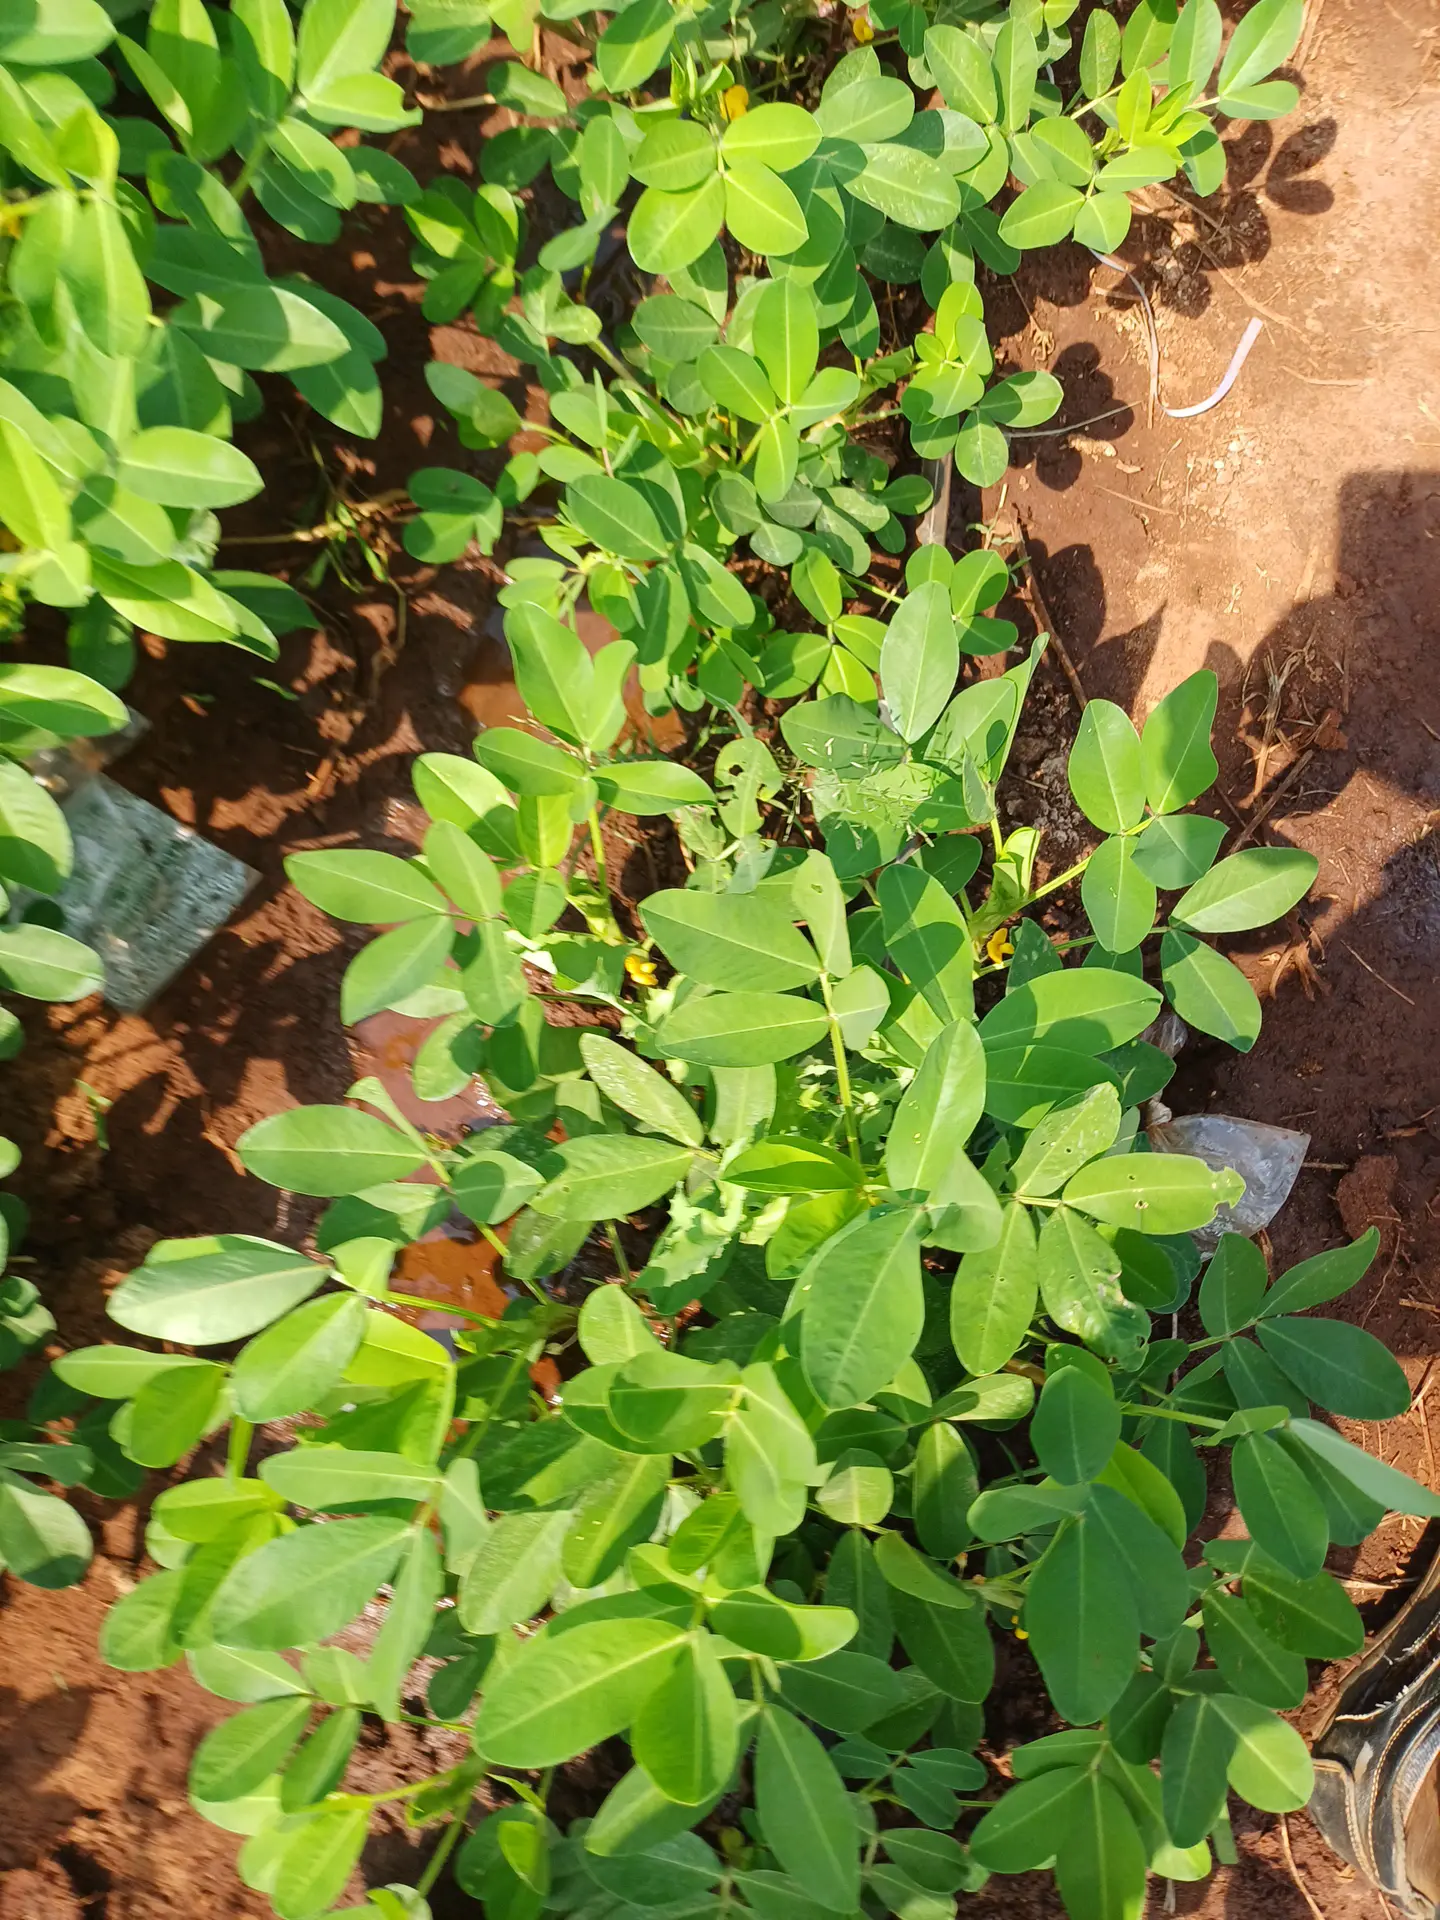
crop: groundnut
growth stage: flowering
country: Kenya
